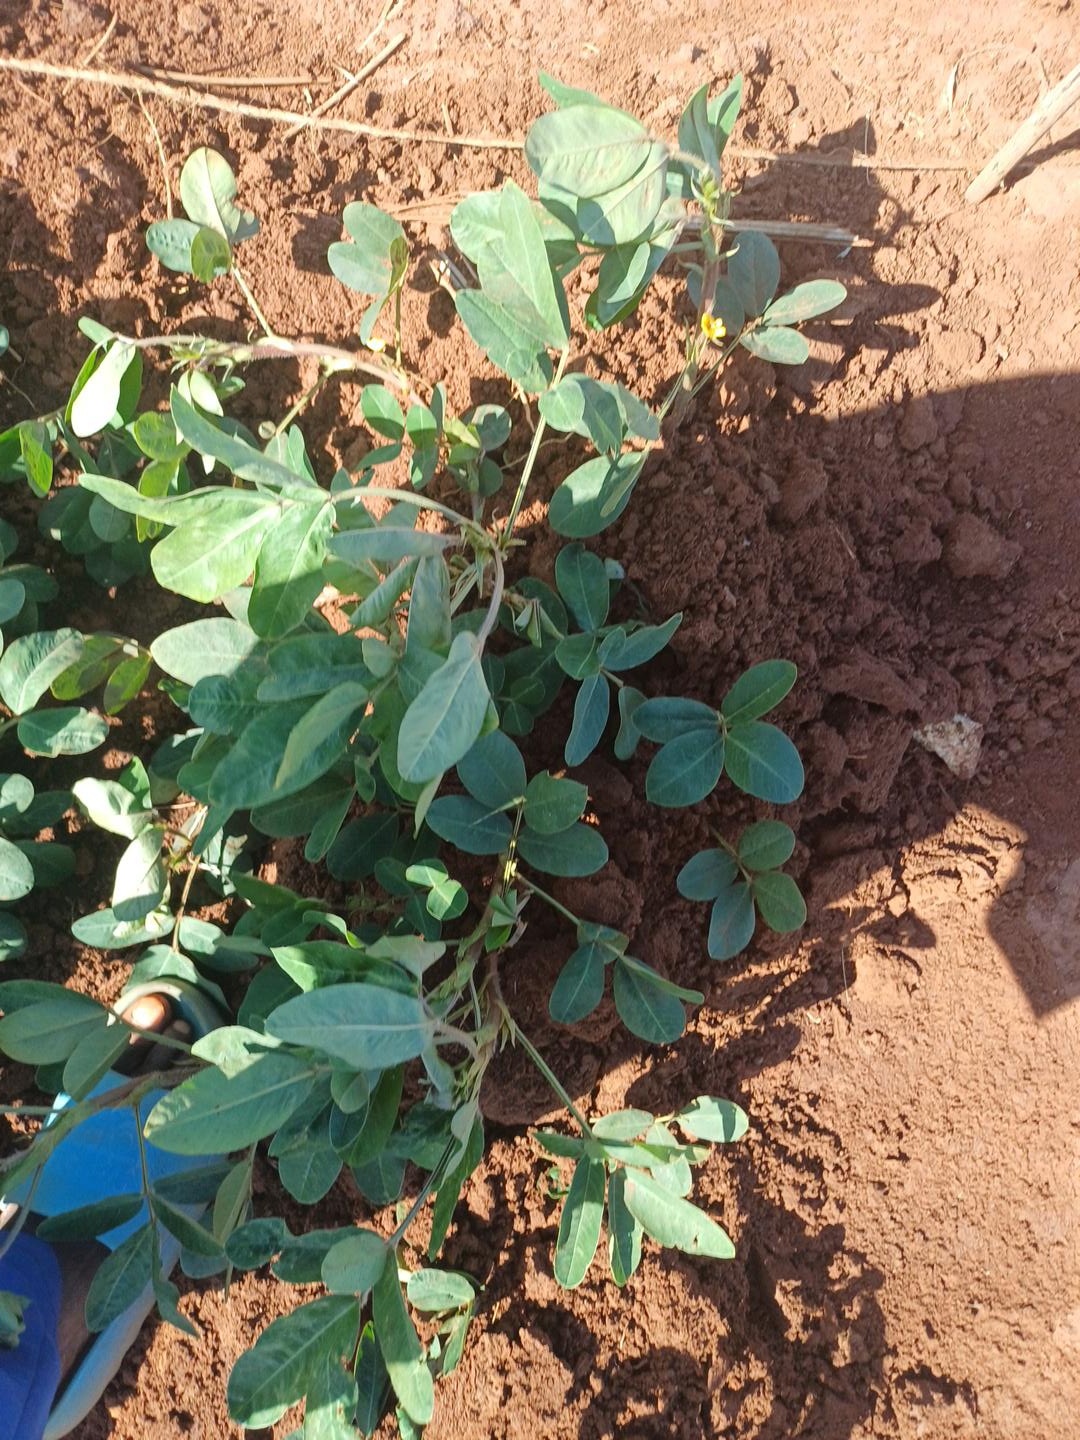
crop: groundnut
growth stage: flowering
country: Kenya
